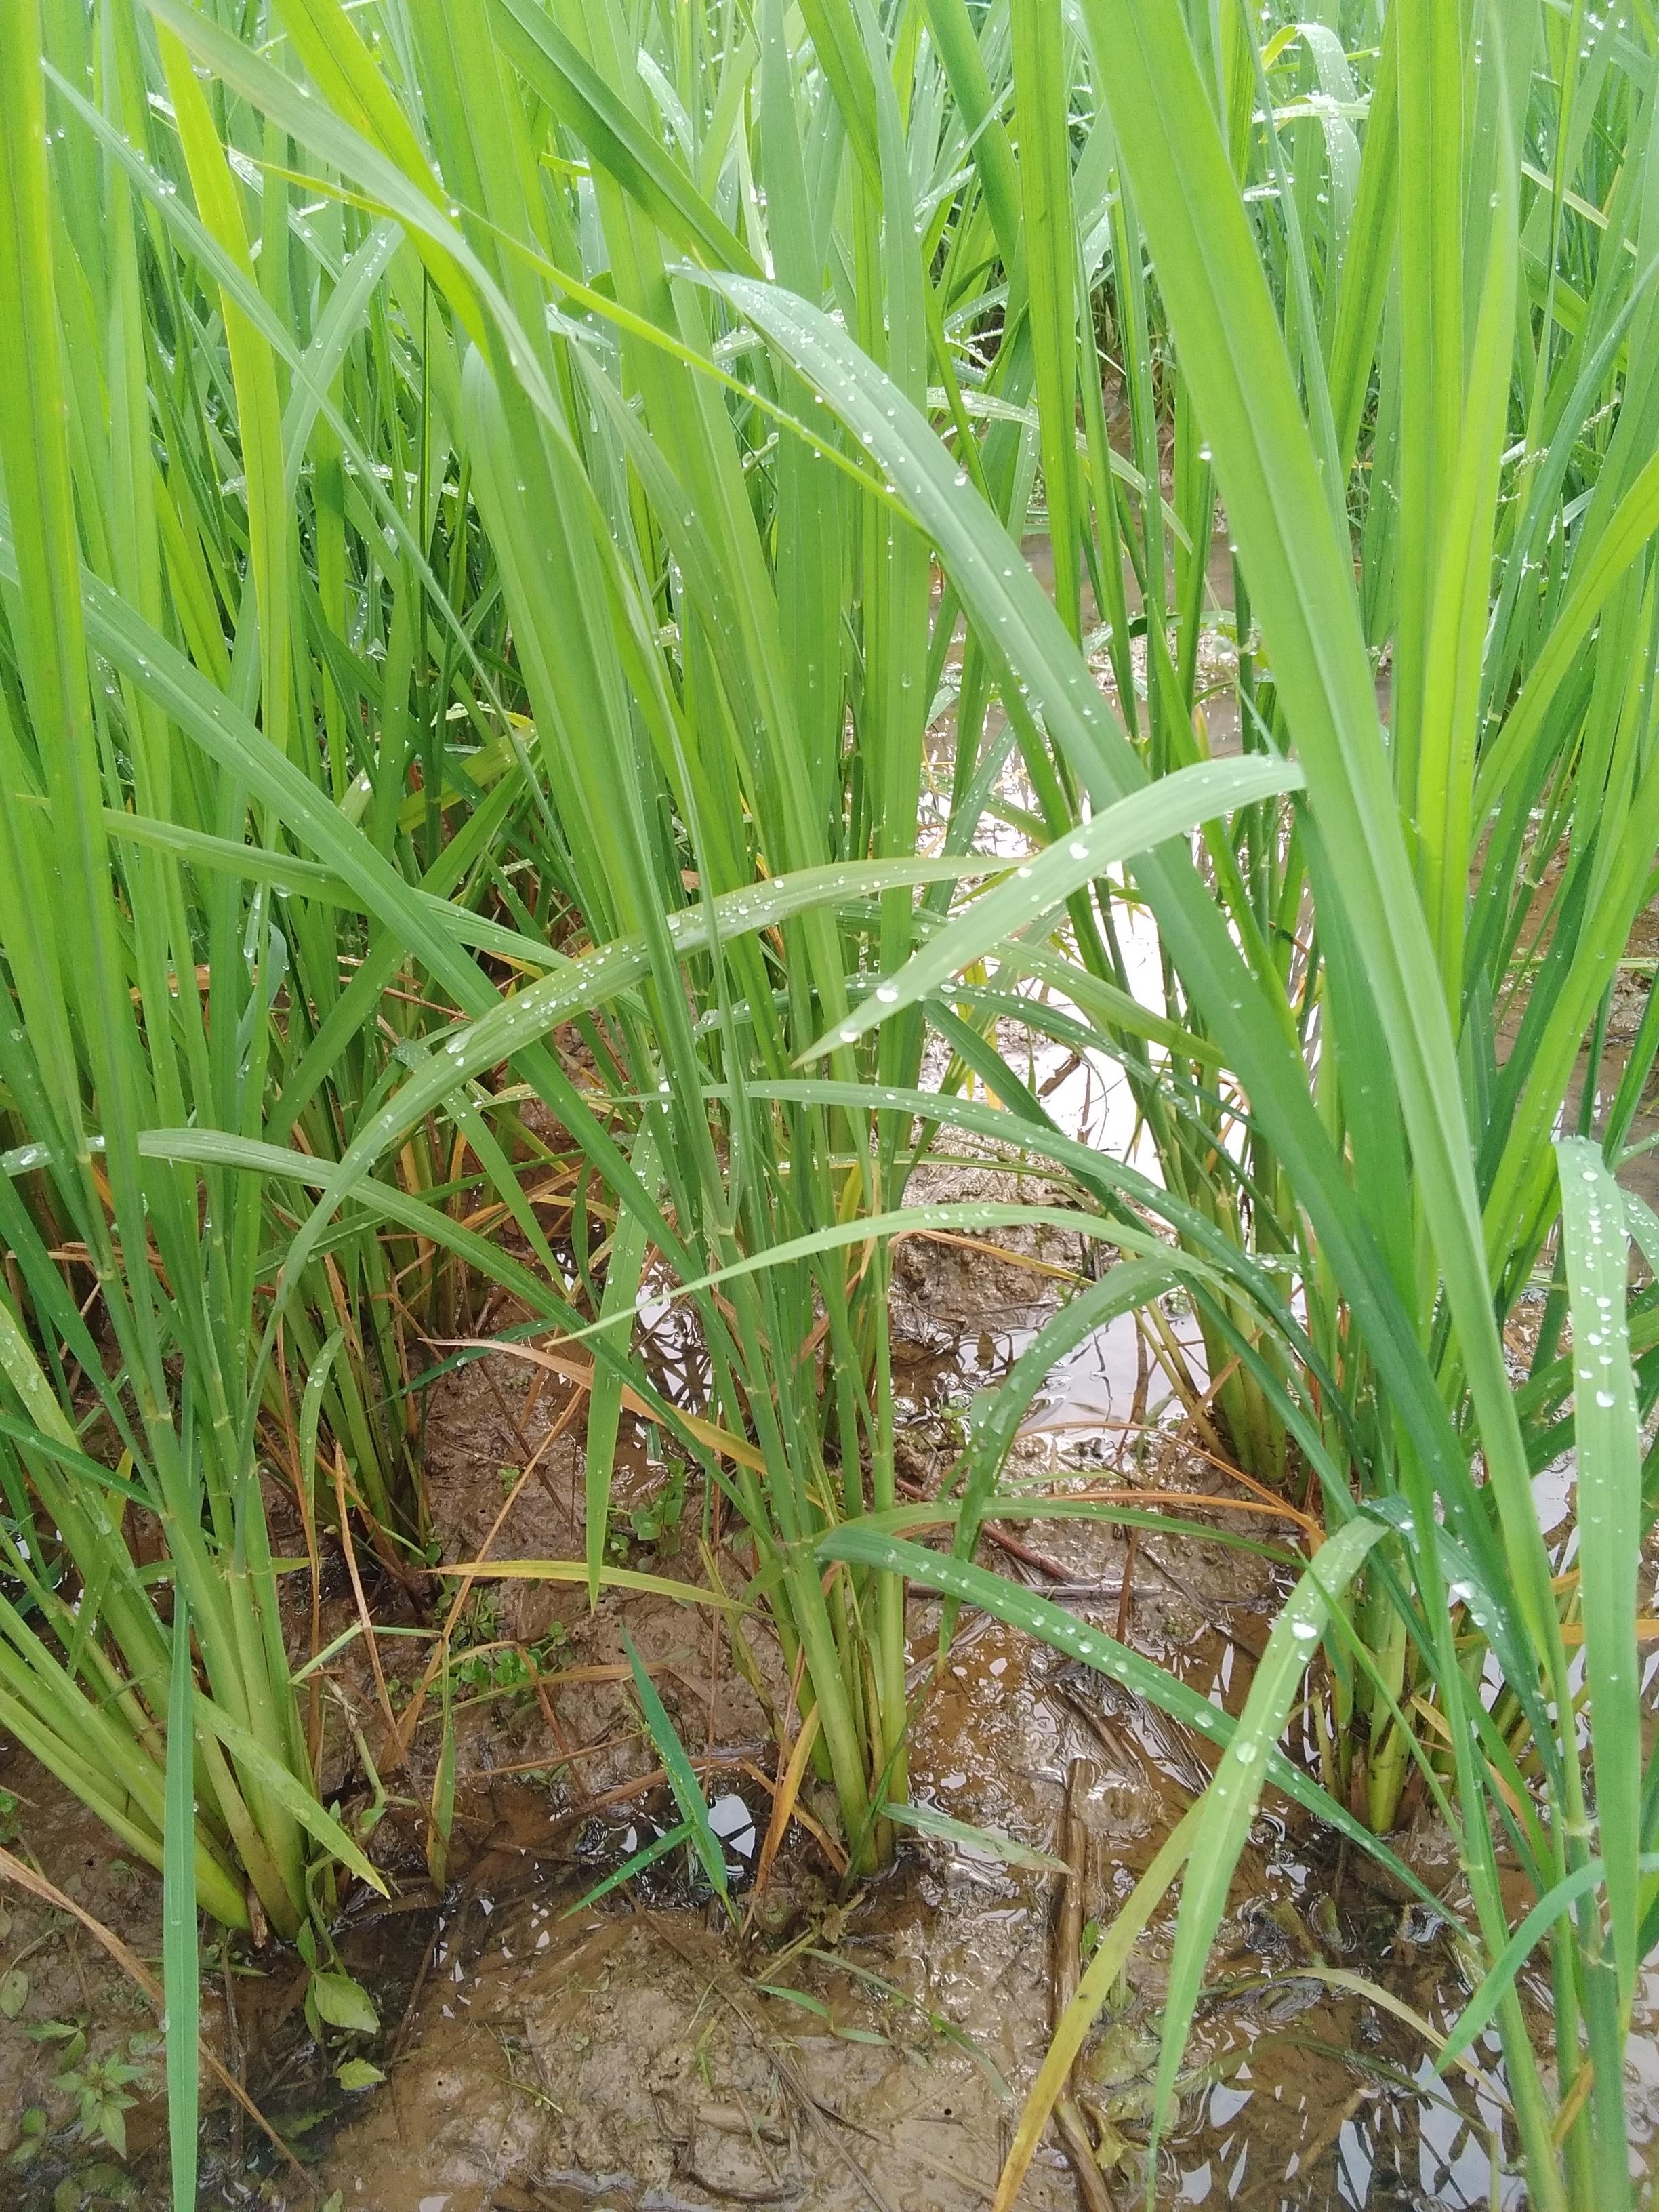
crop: rice
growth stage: elongation stem
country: Nigeria
